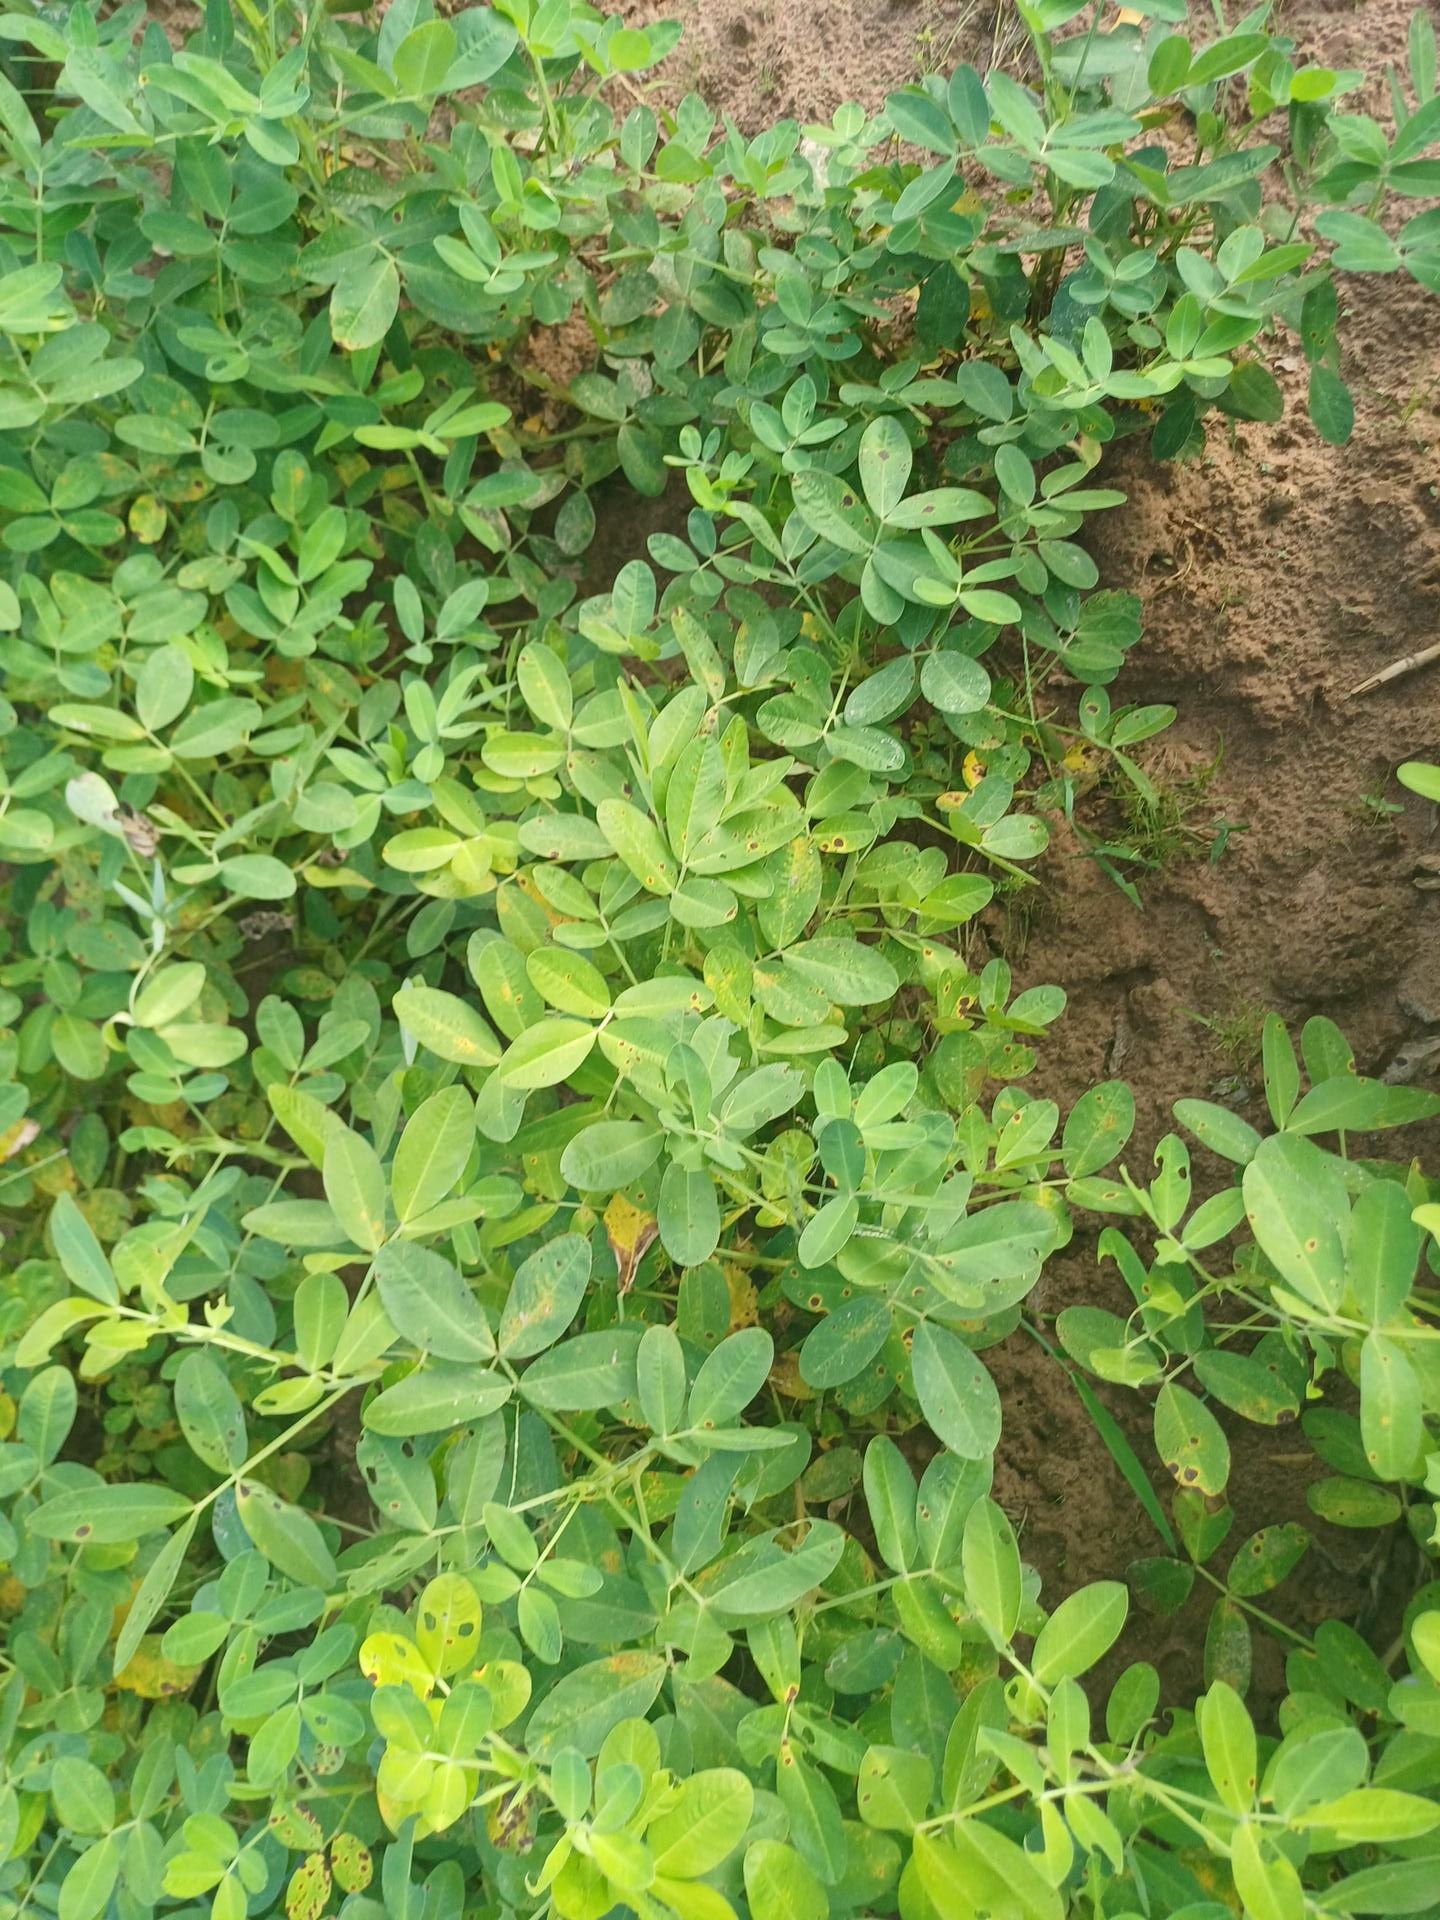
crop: groundnut
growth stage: flowering
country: Senegal
